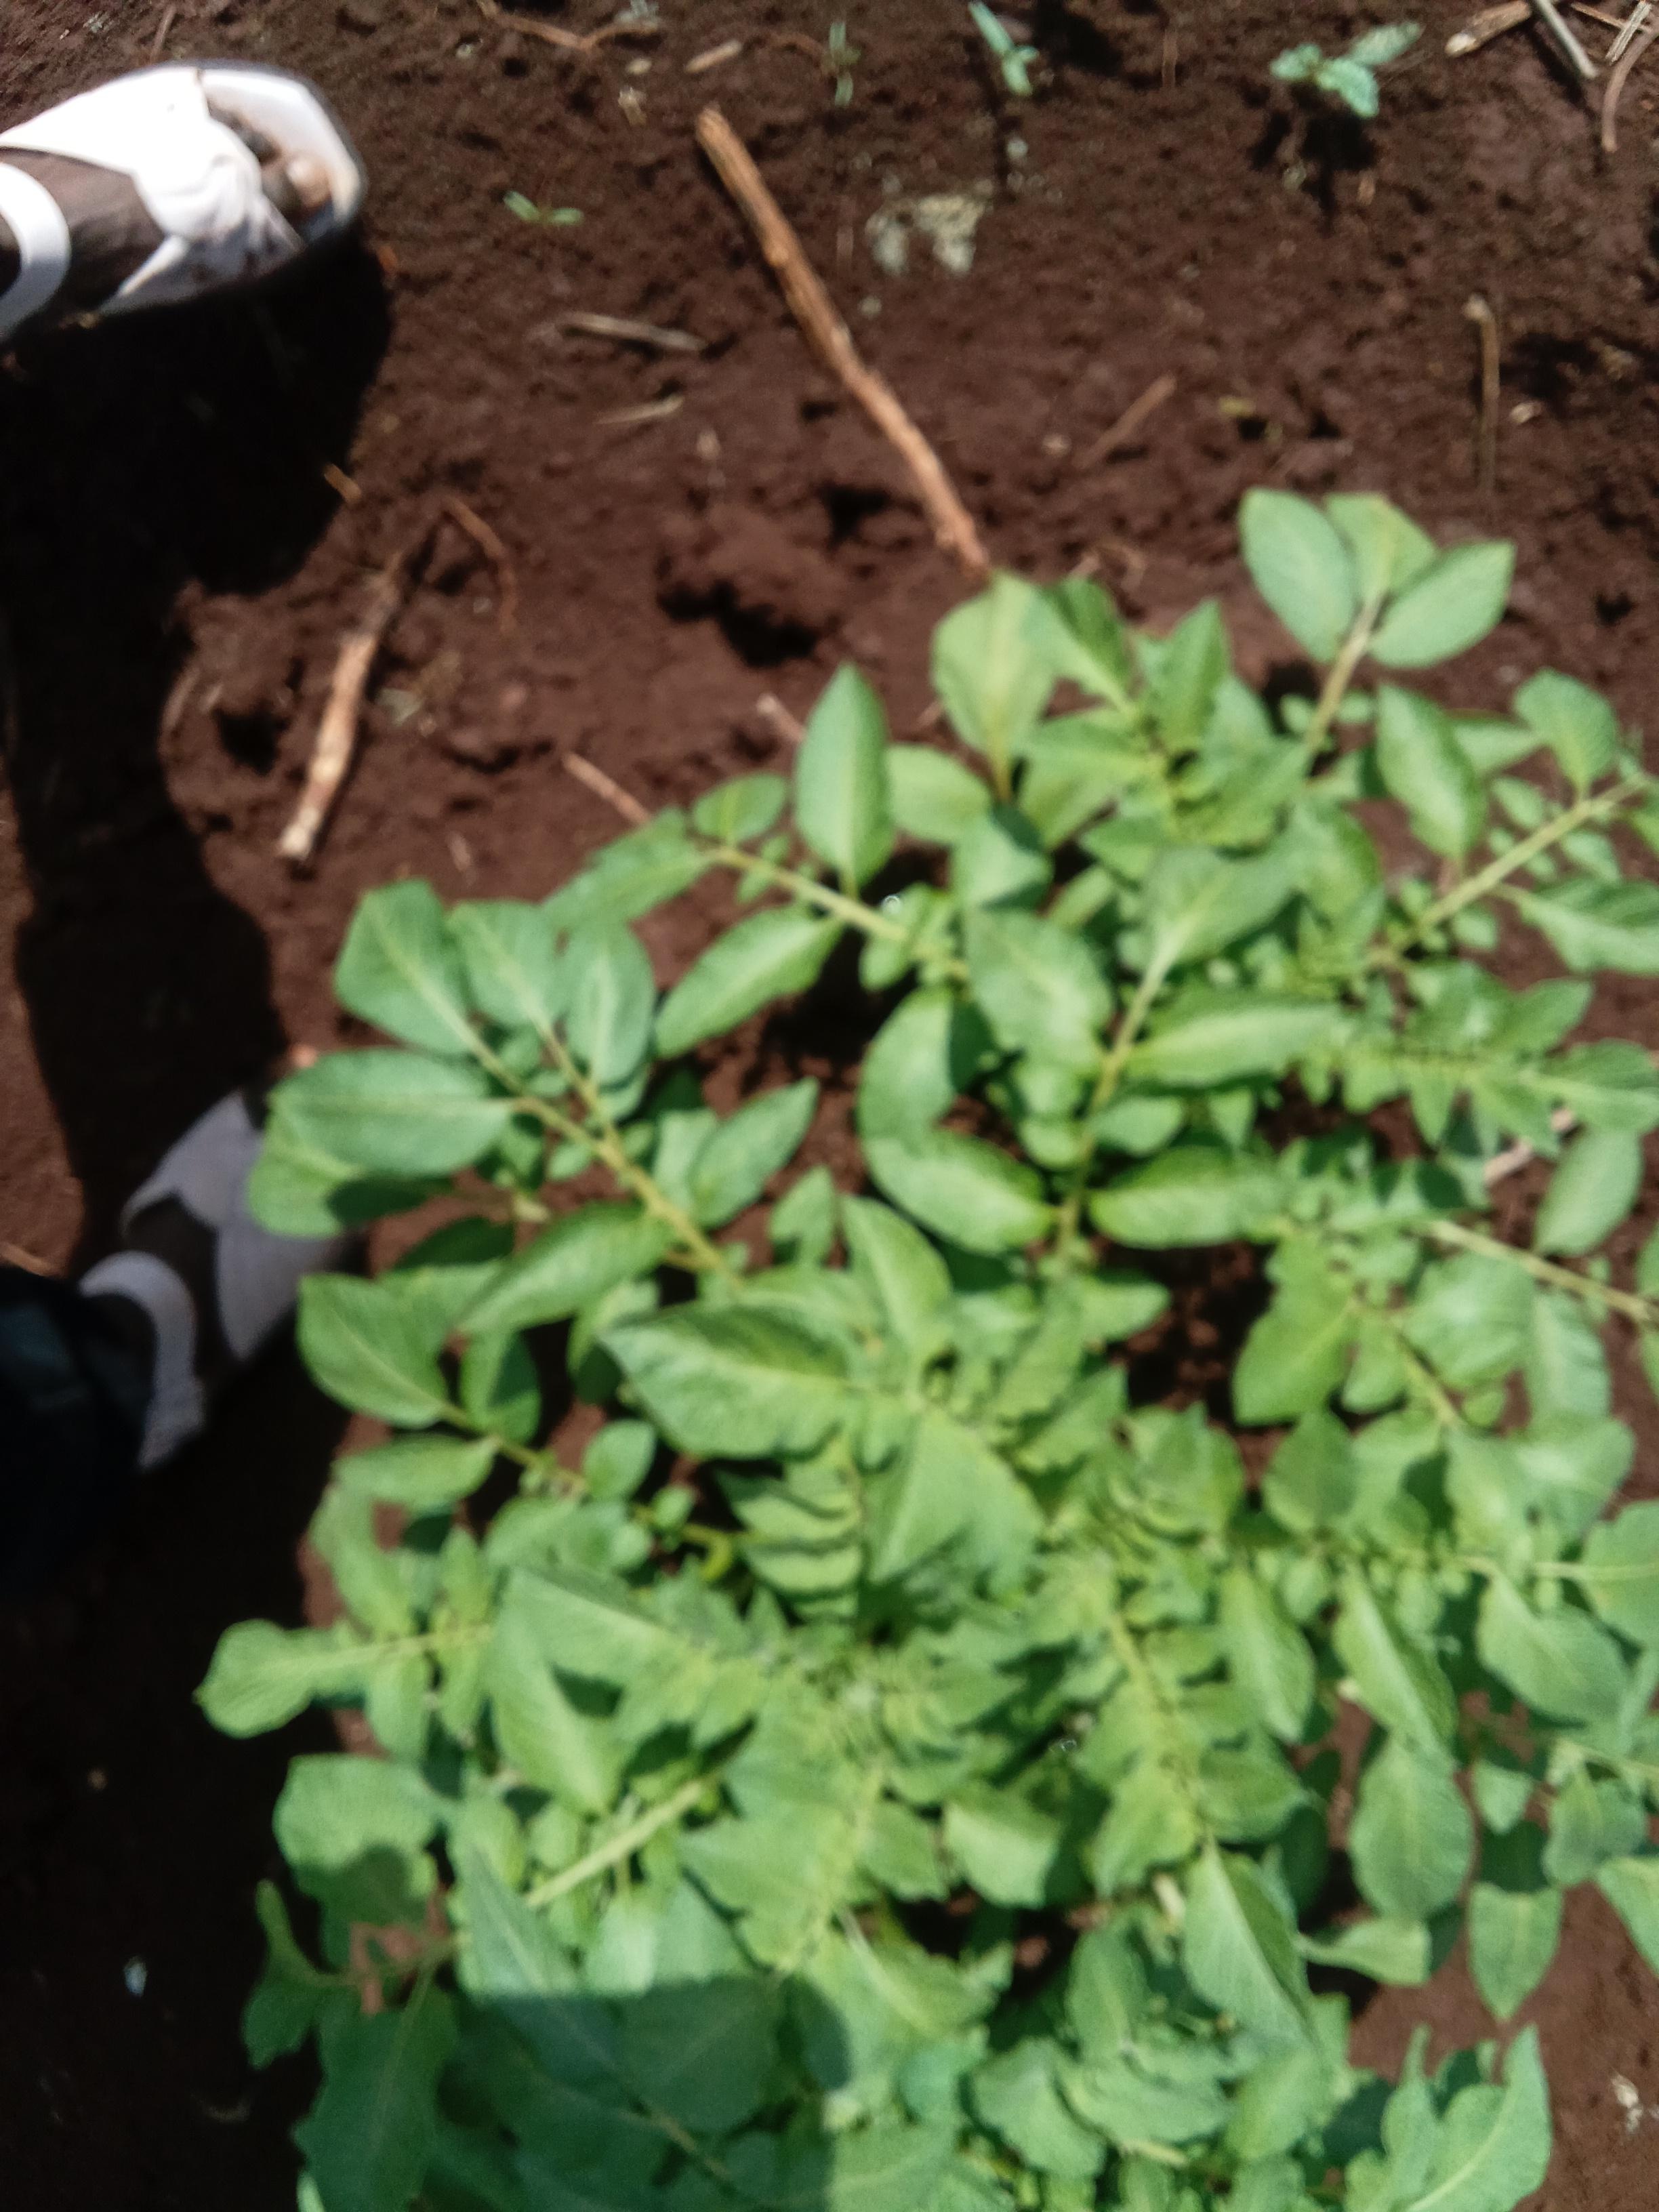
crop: potato
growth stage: vegetative
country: Kenya
